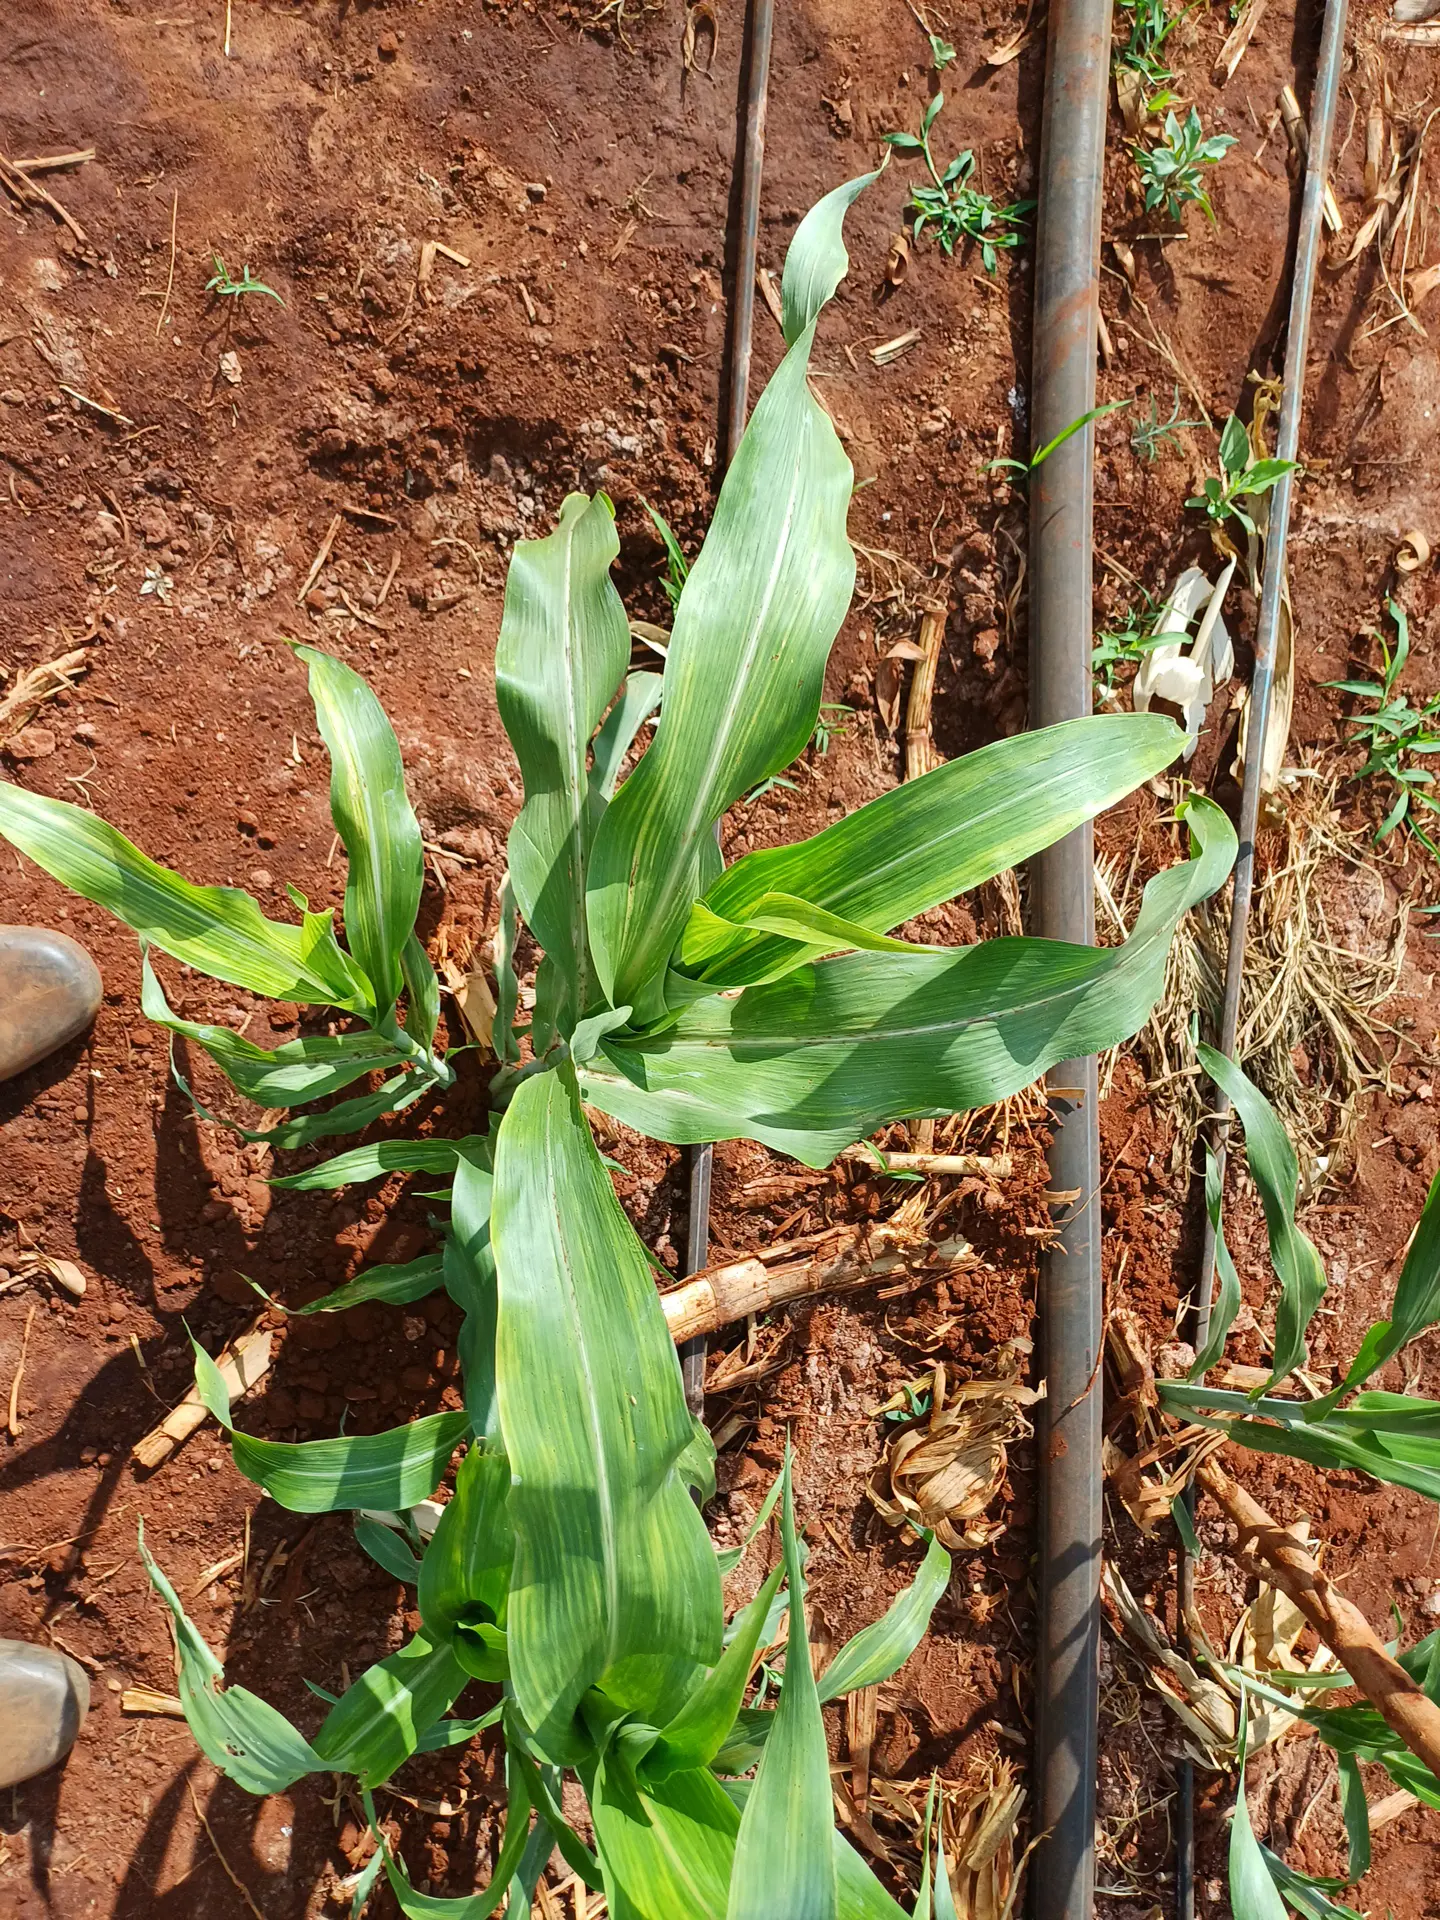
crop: sorghum
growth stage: vegetative
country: Kenya
